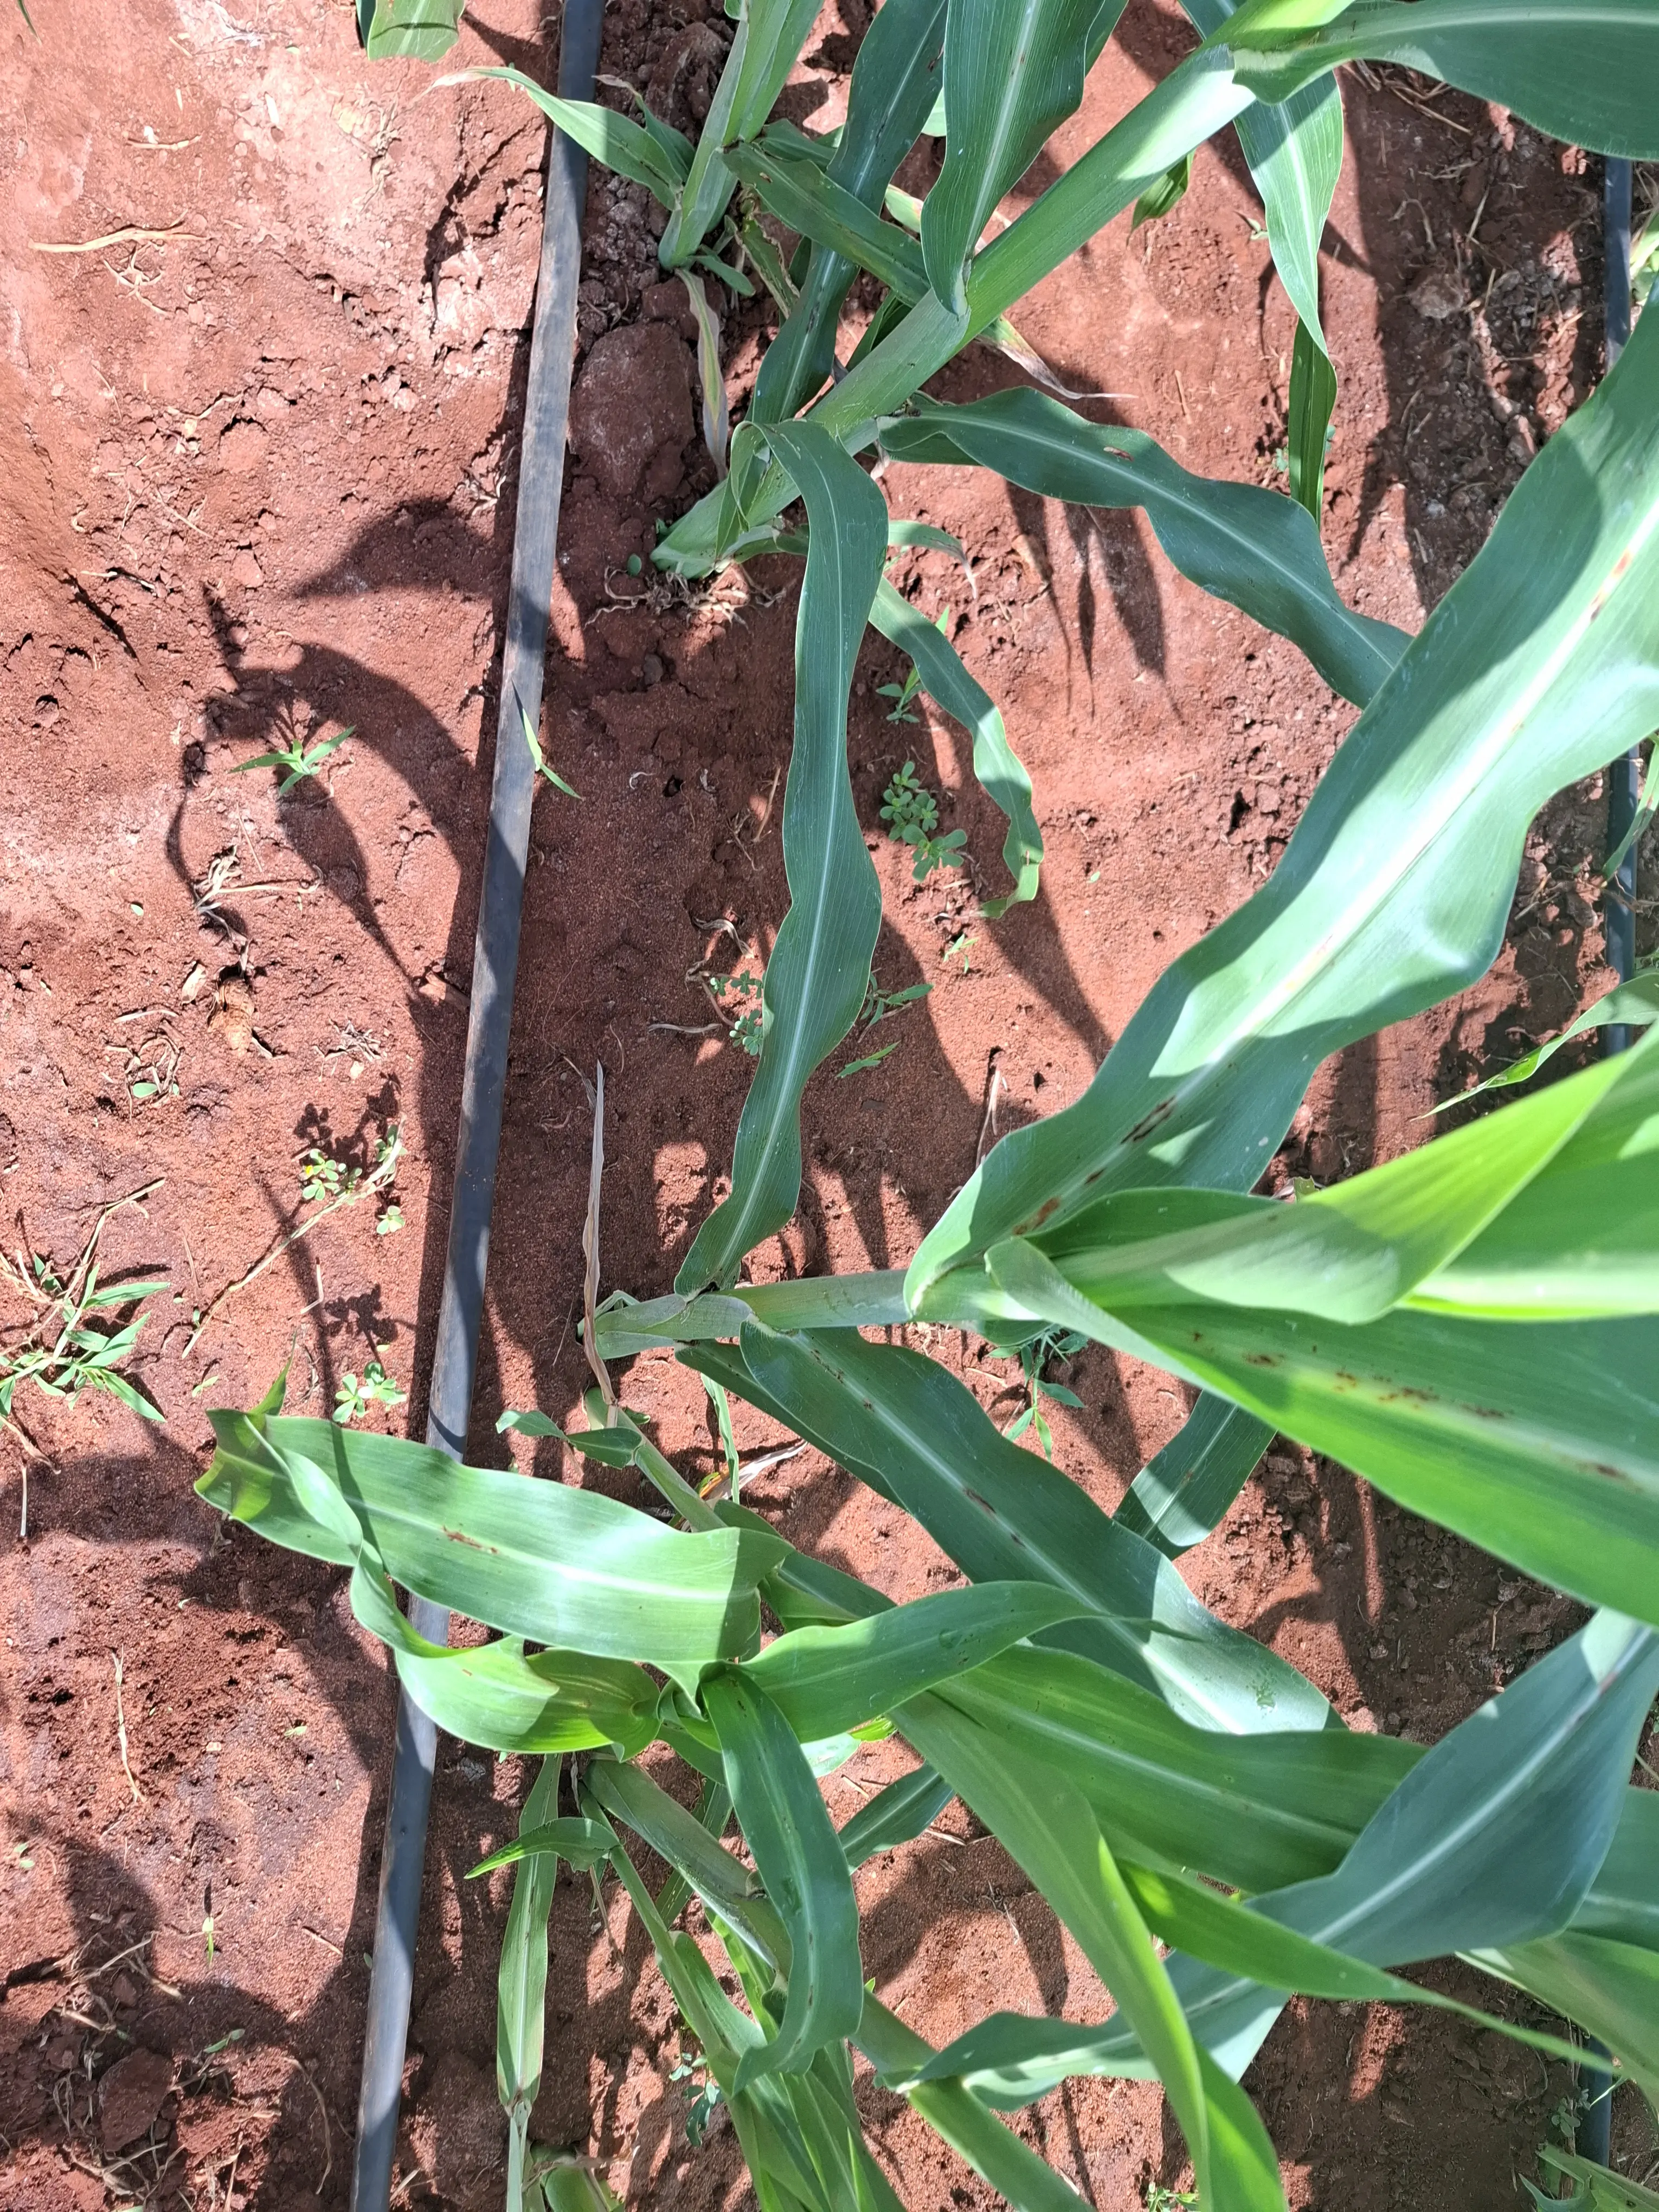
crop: sorghum
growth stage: elongation stem
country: Kenya
